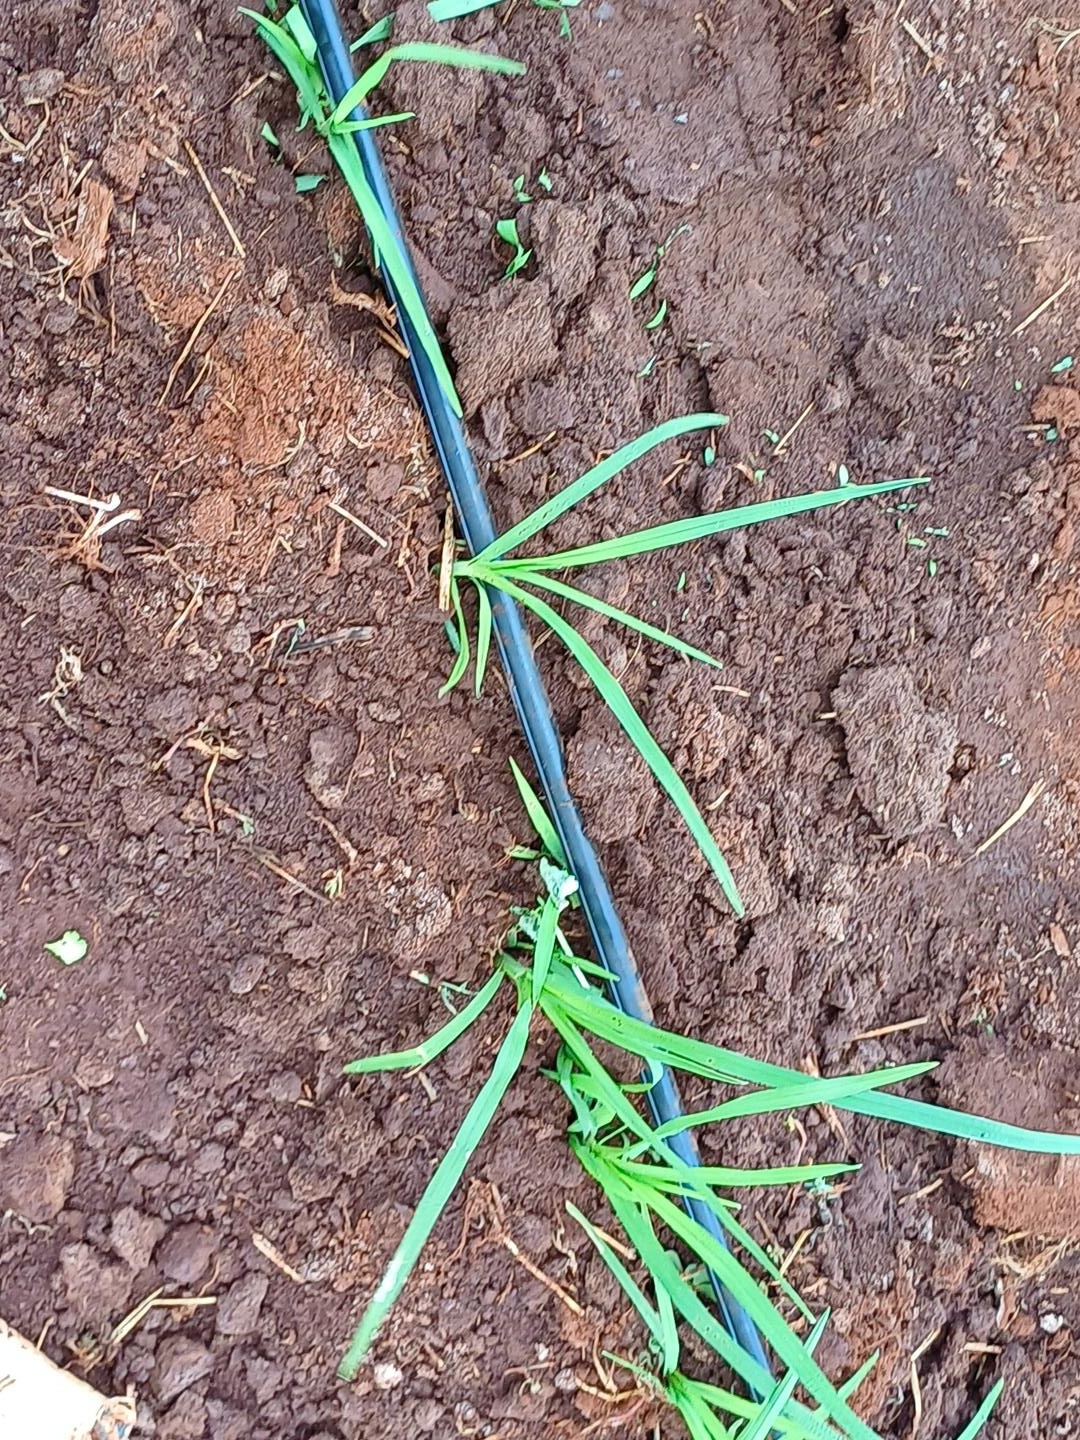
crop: finger millet
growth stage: vegetative
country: Kenya
